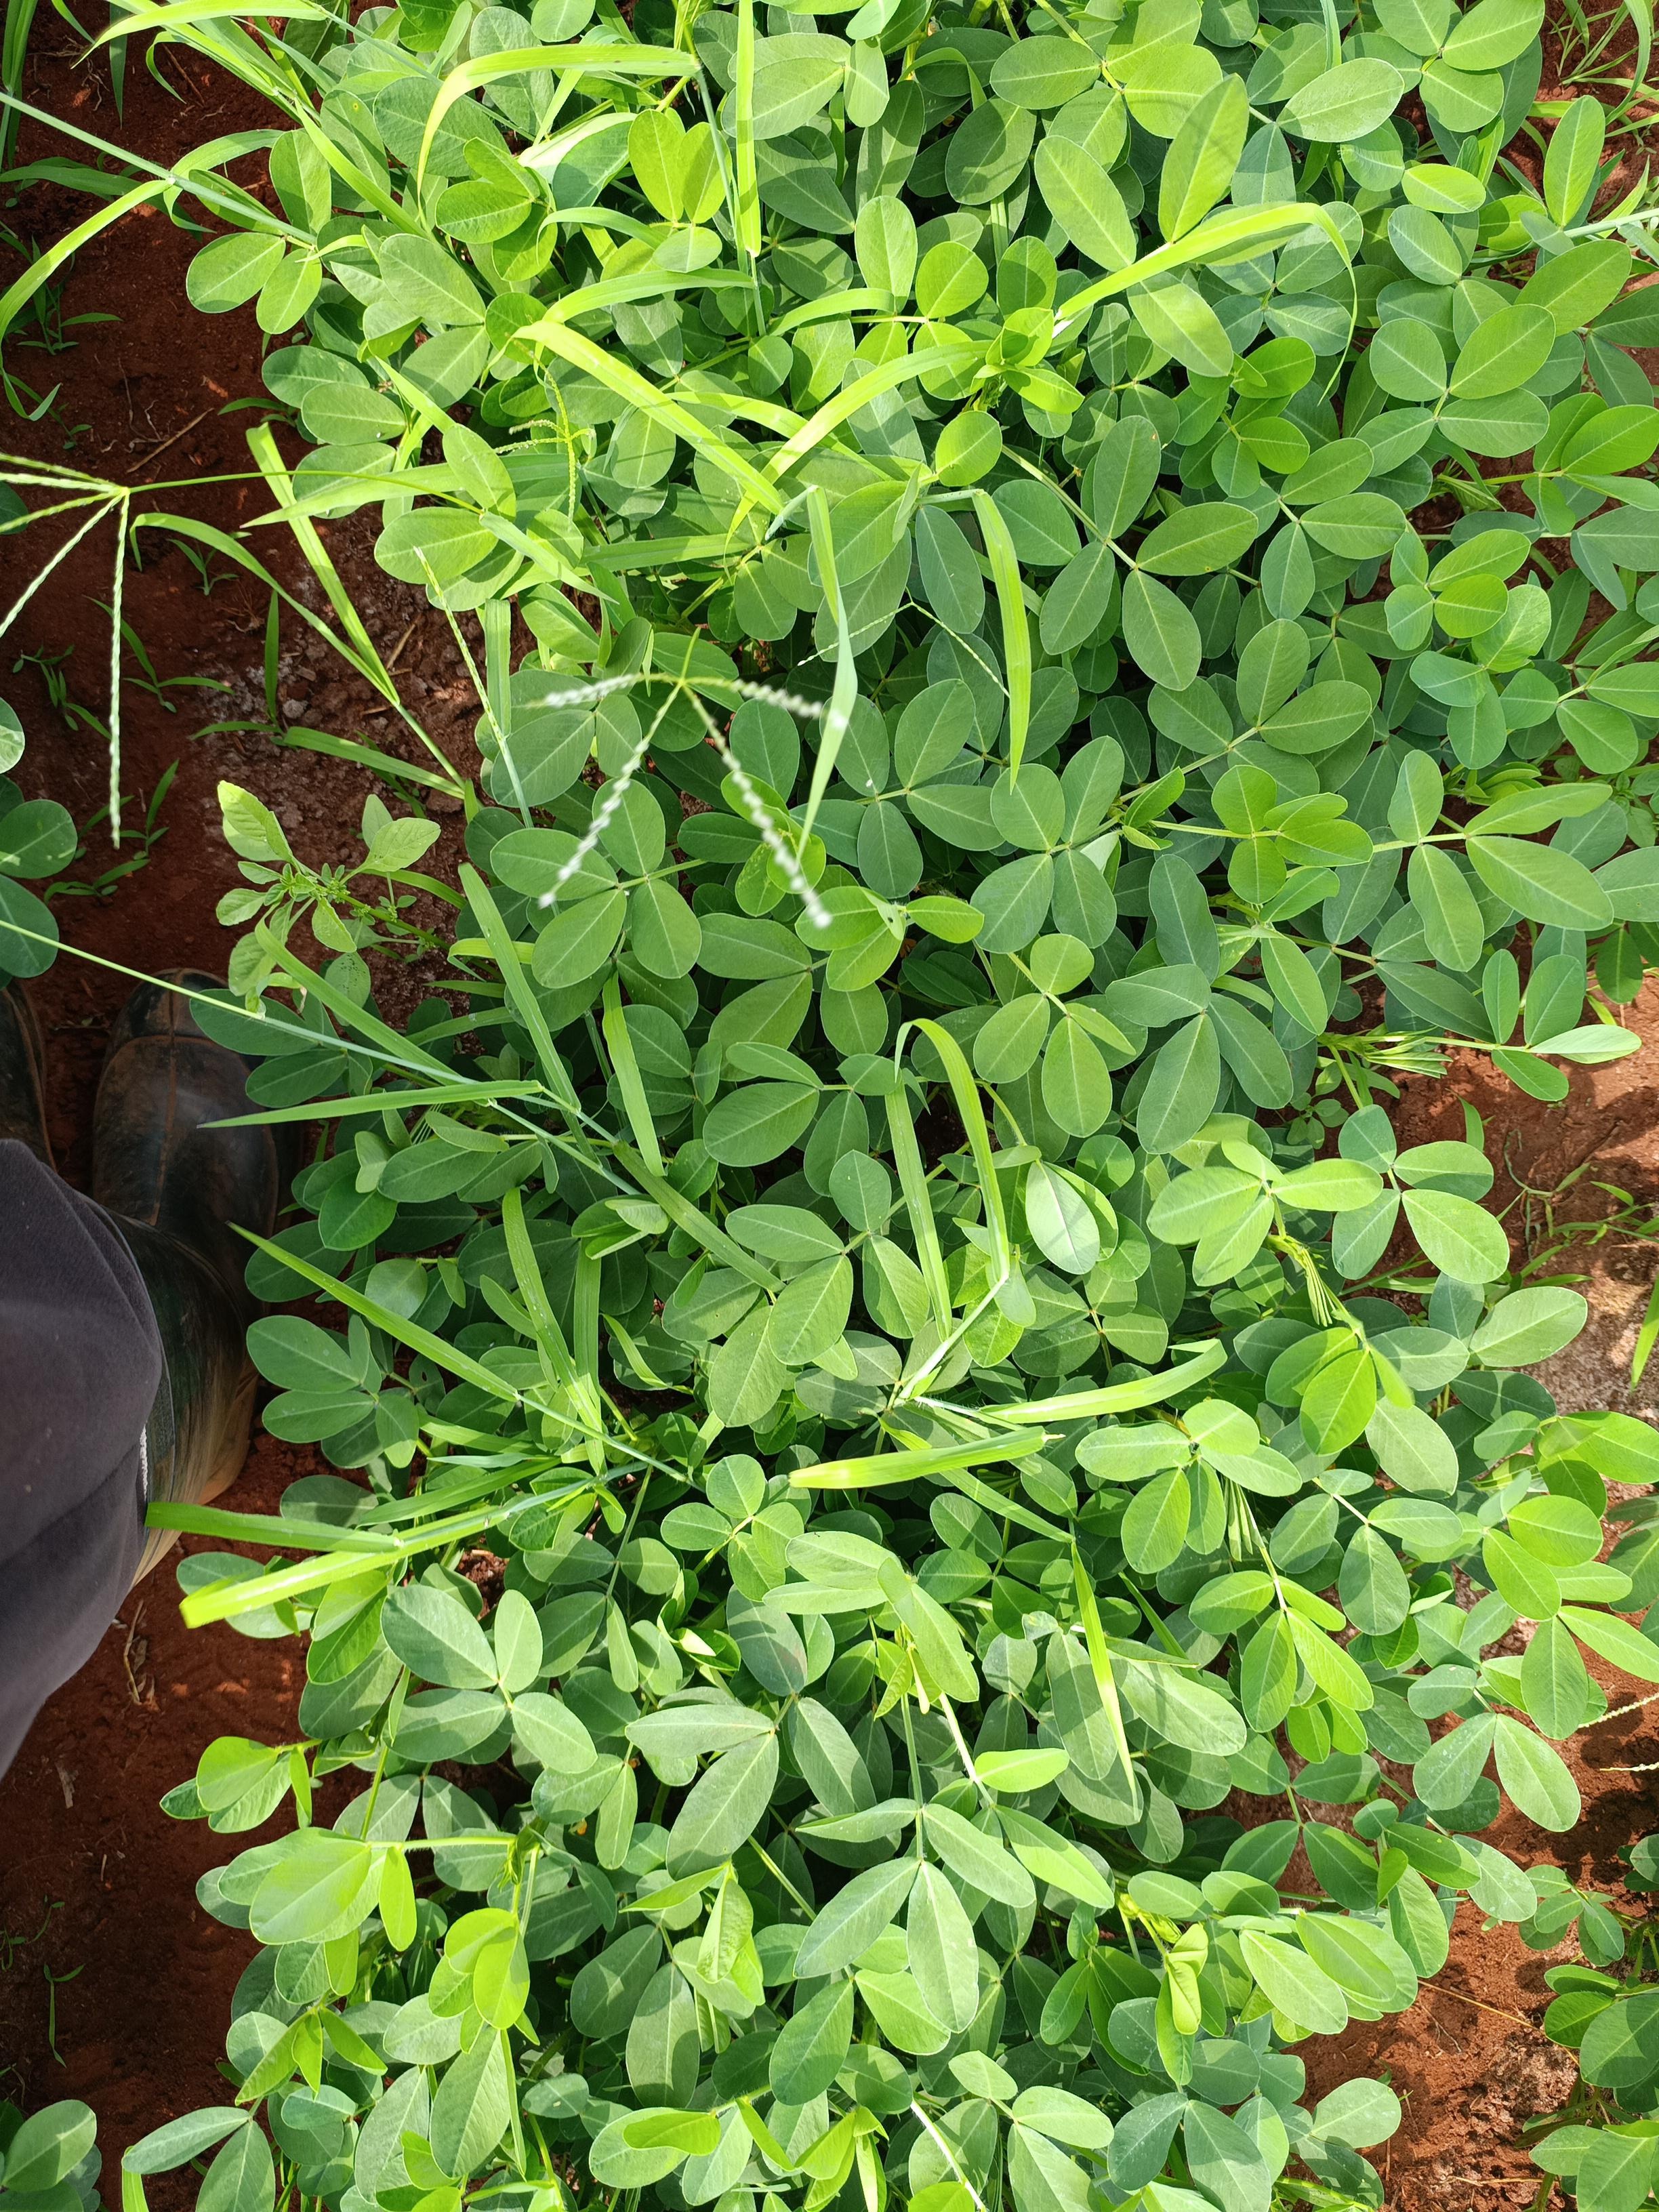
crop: groundnut
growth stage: flowering
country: Kenya
